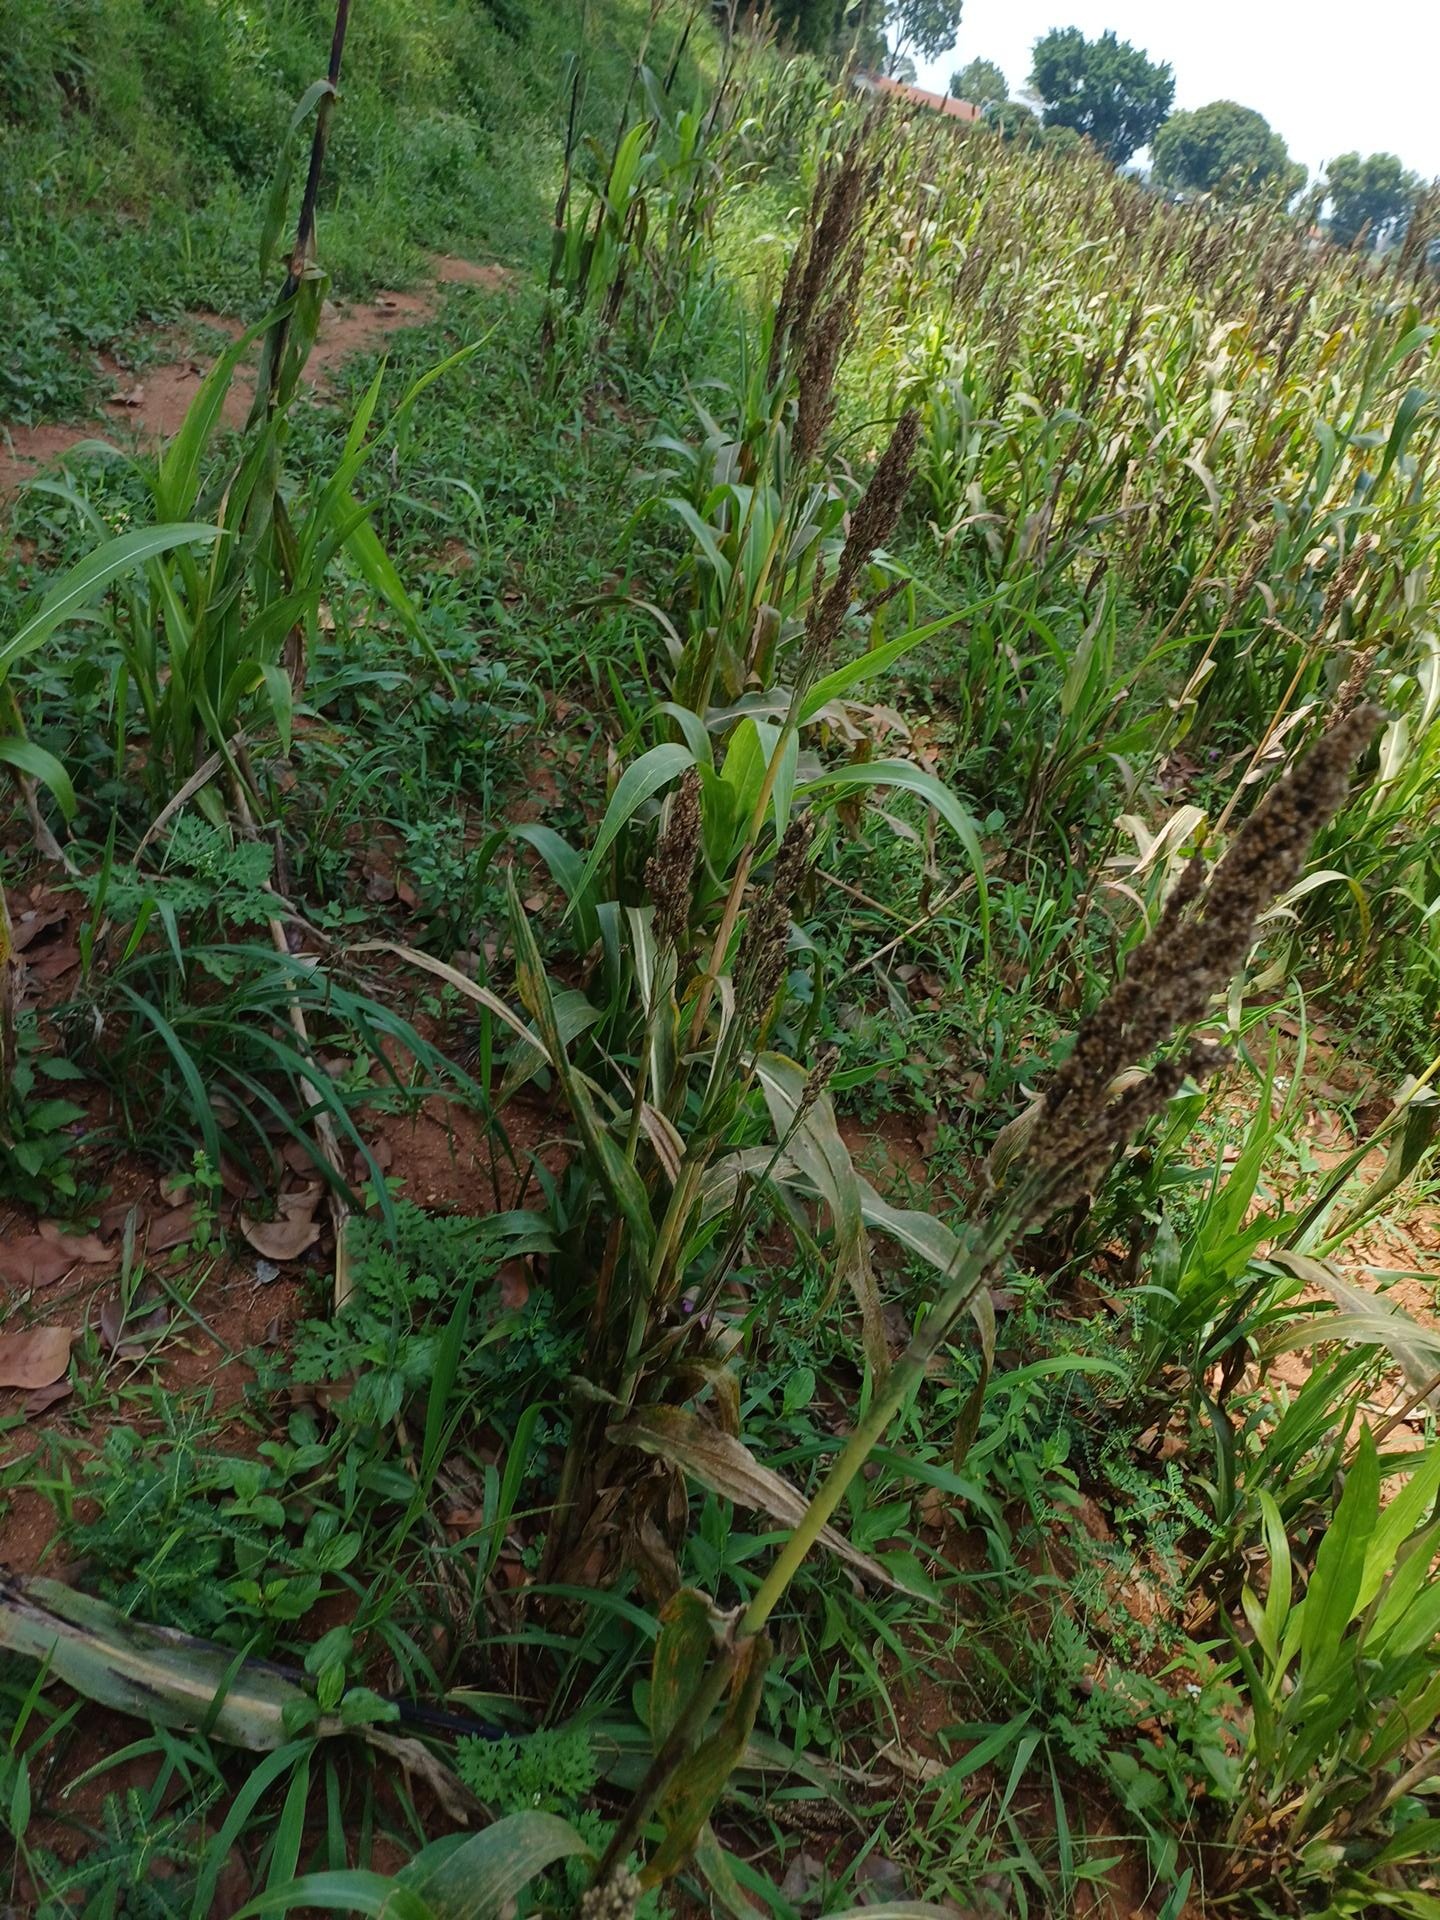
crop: sorghum
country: Kenya
